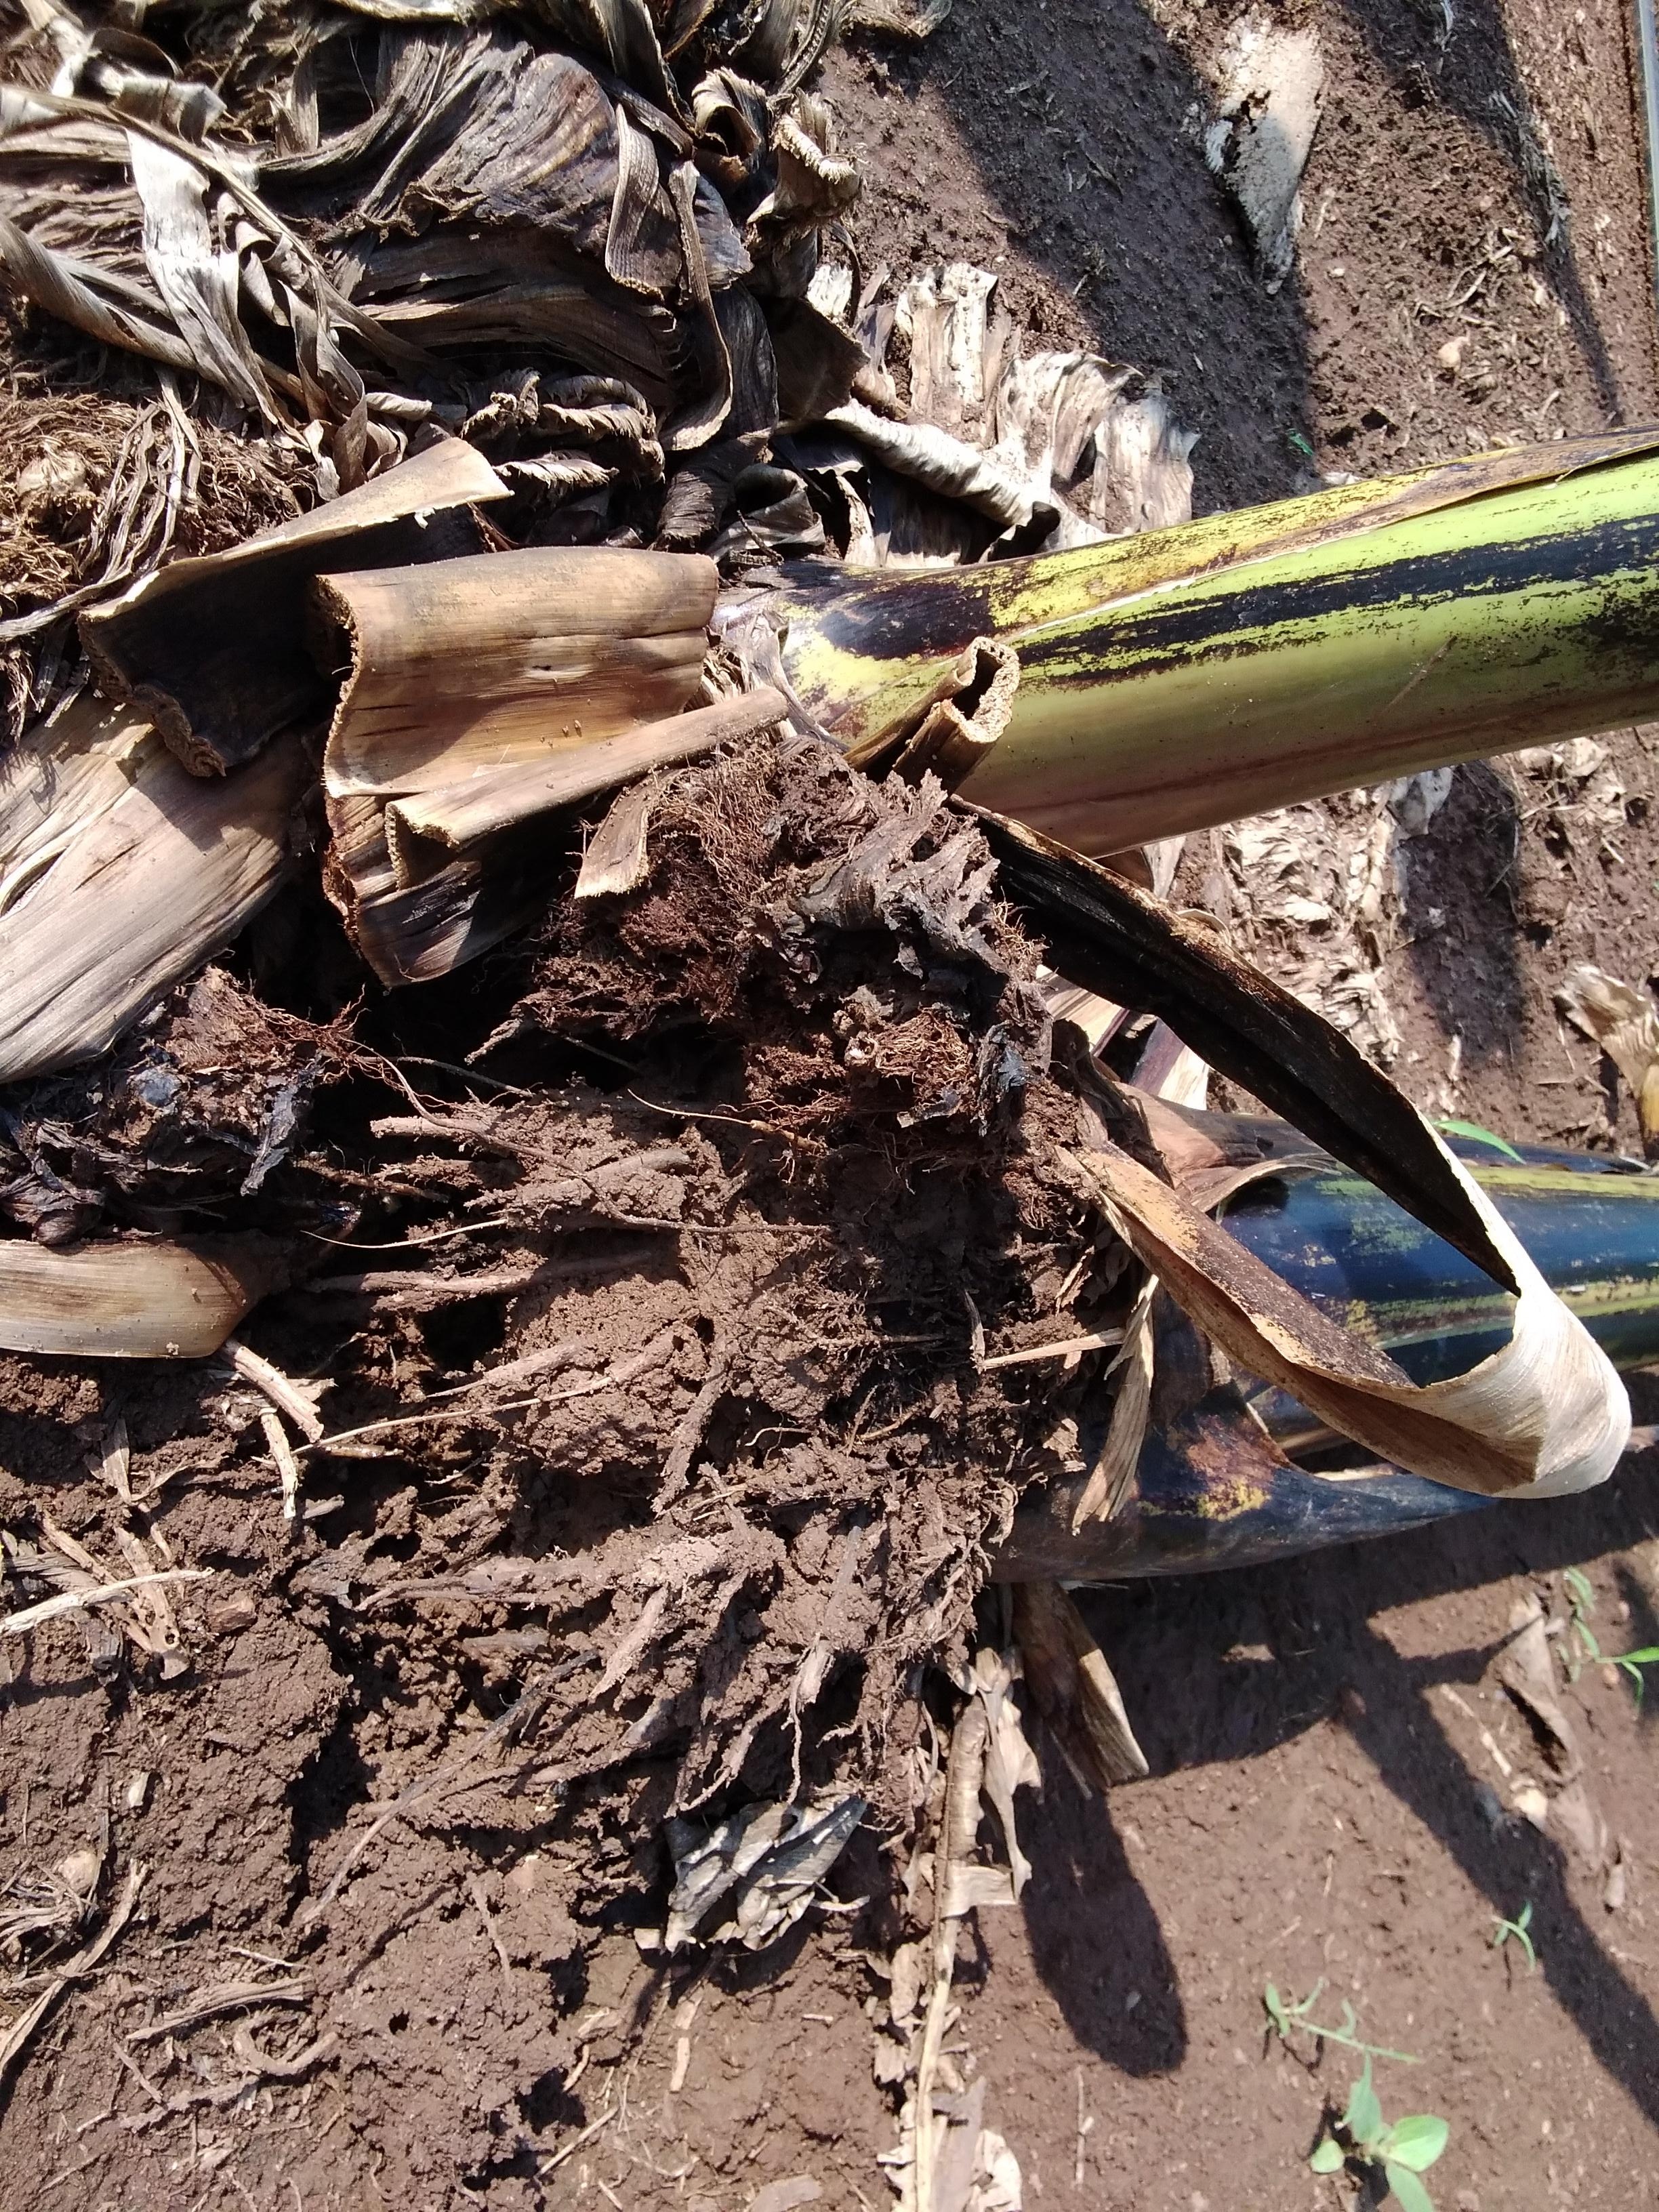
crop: banana
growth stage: vegetative
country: Tanzania
